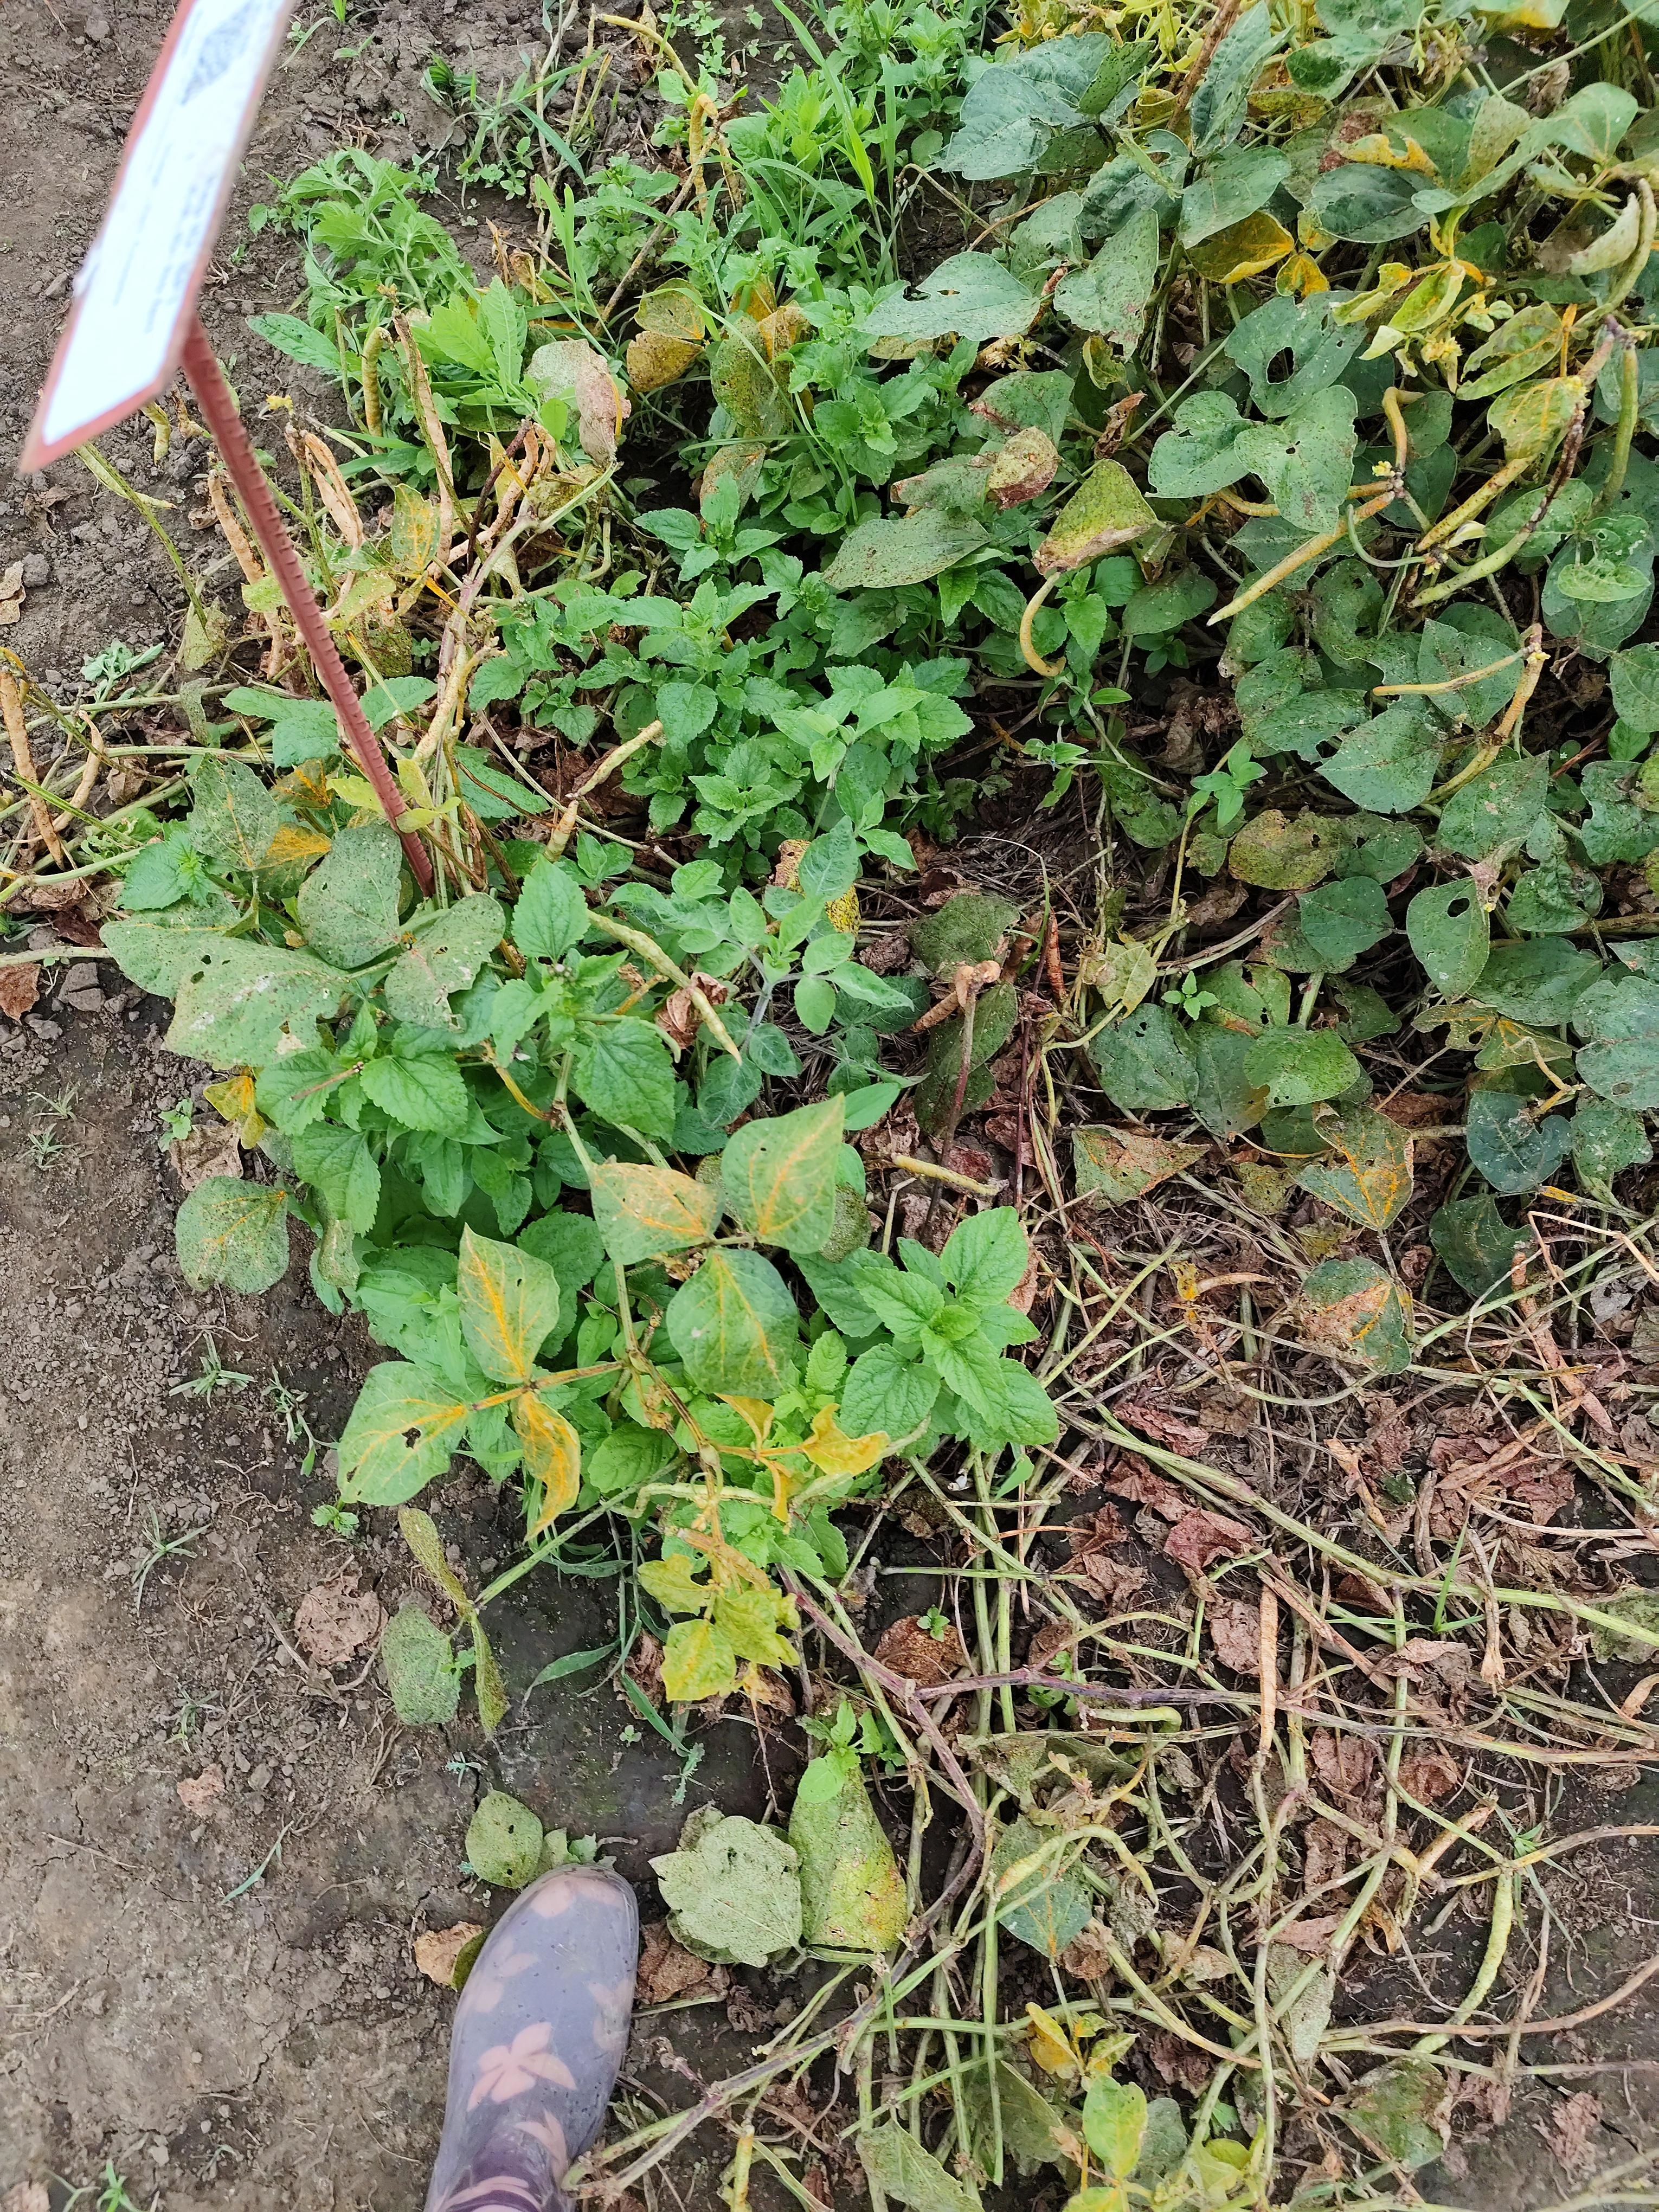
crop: cowpea
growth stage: development pod
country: Tanzania
